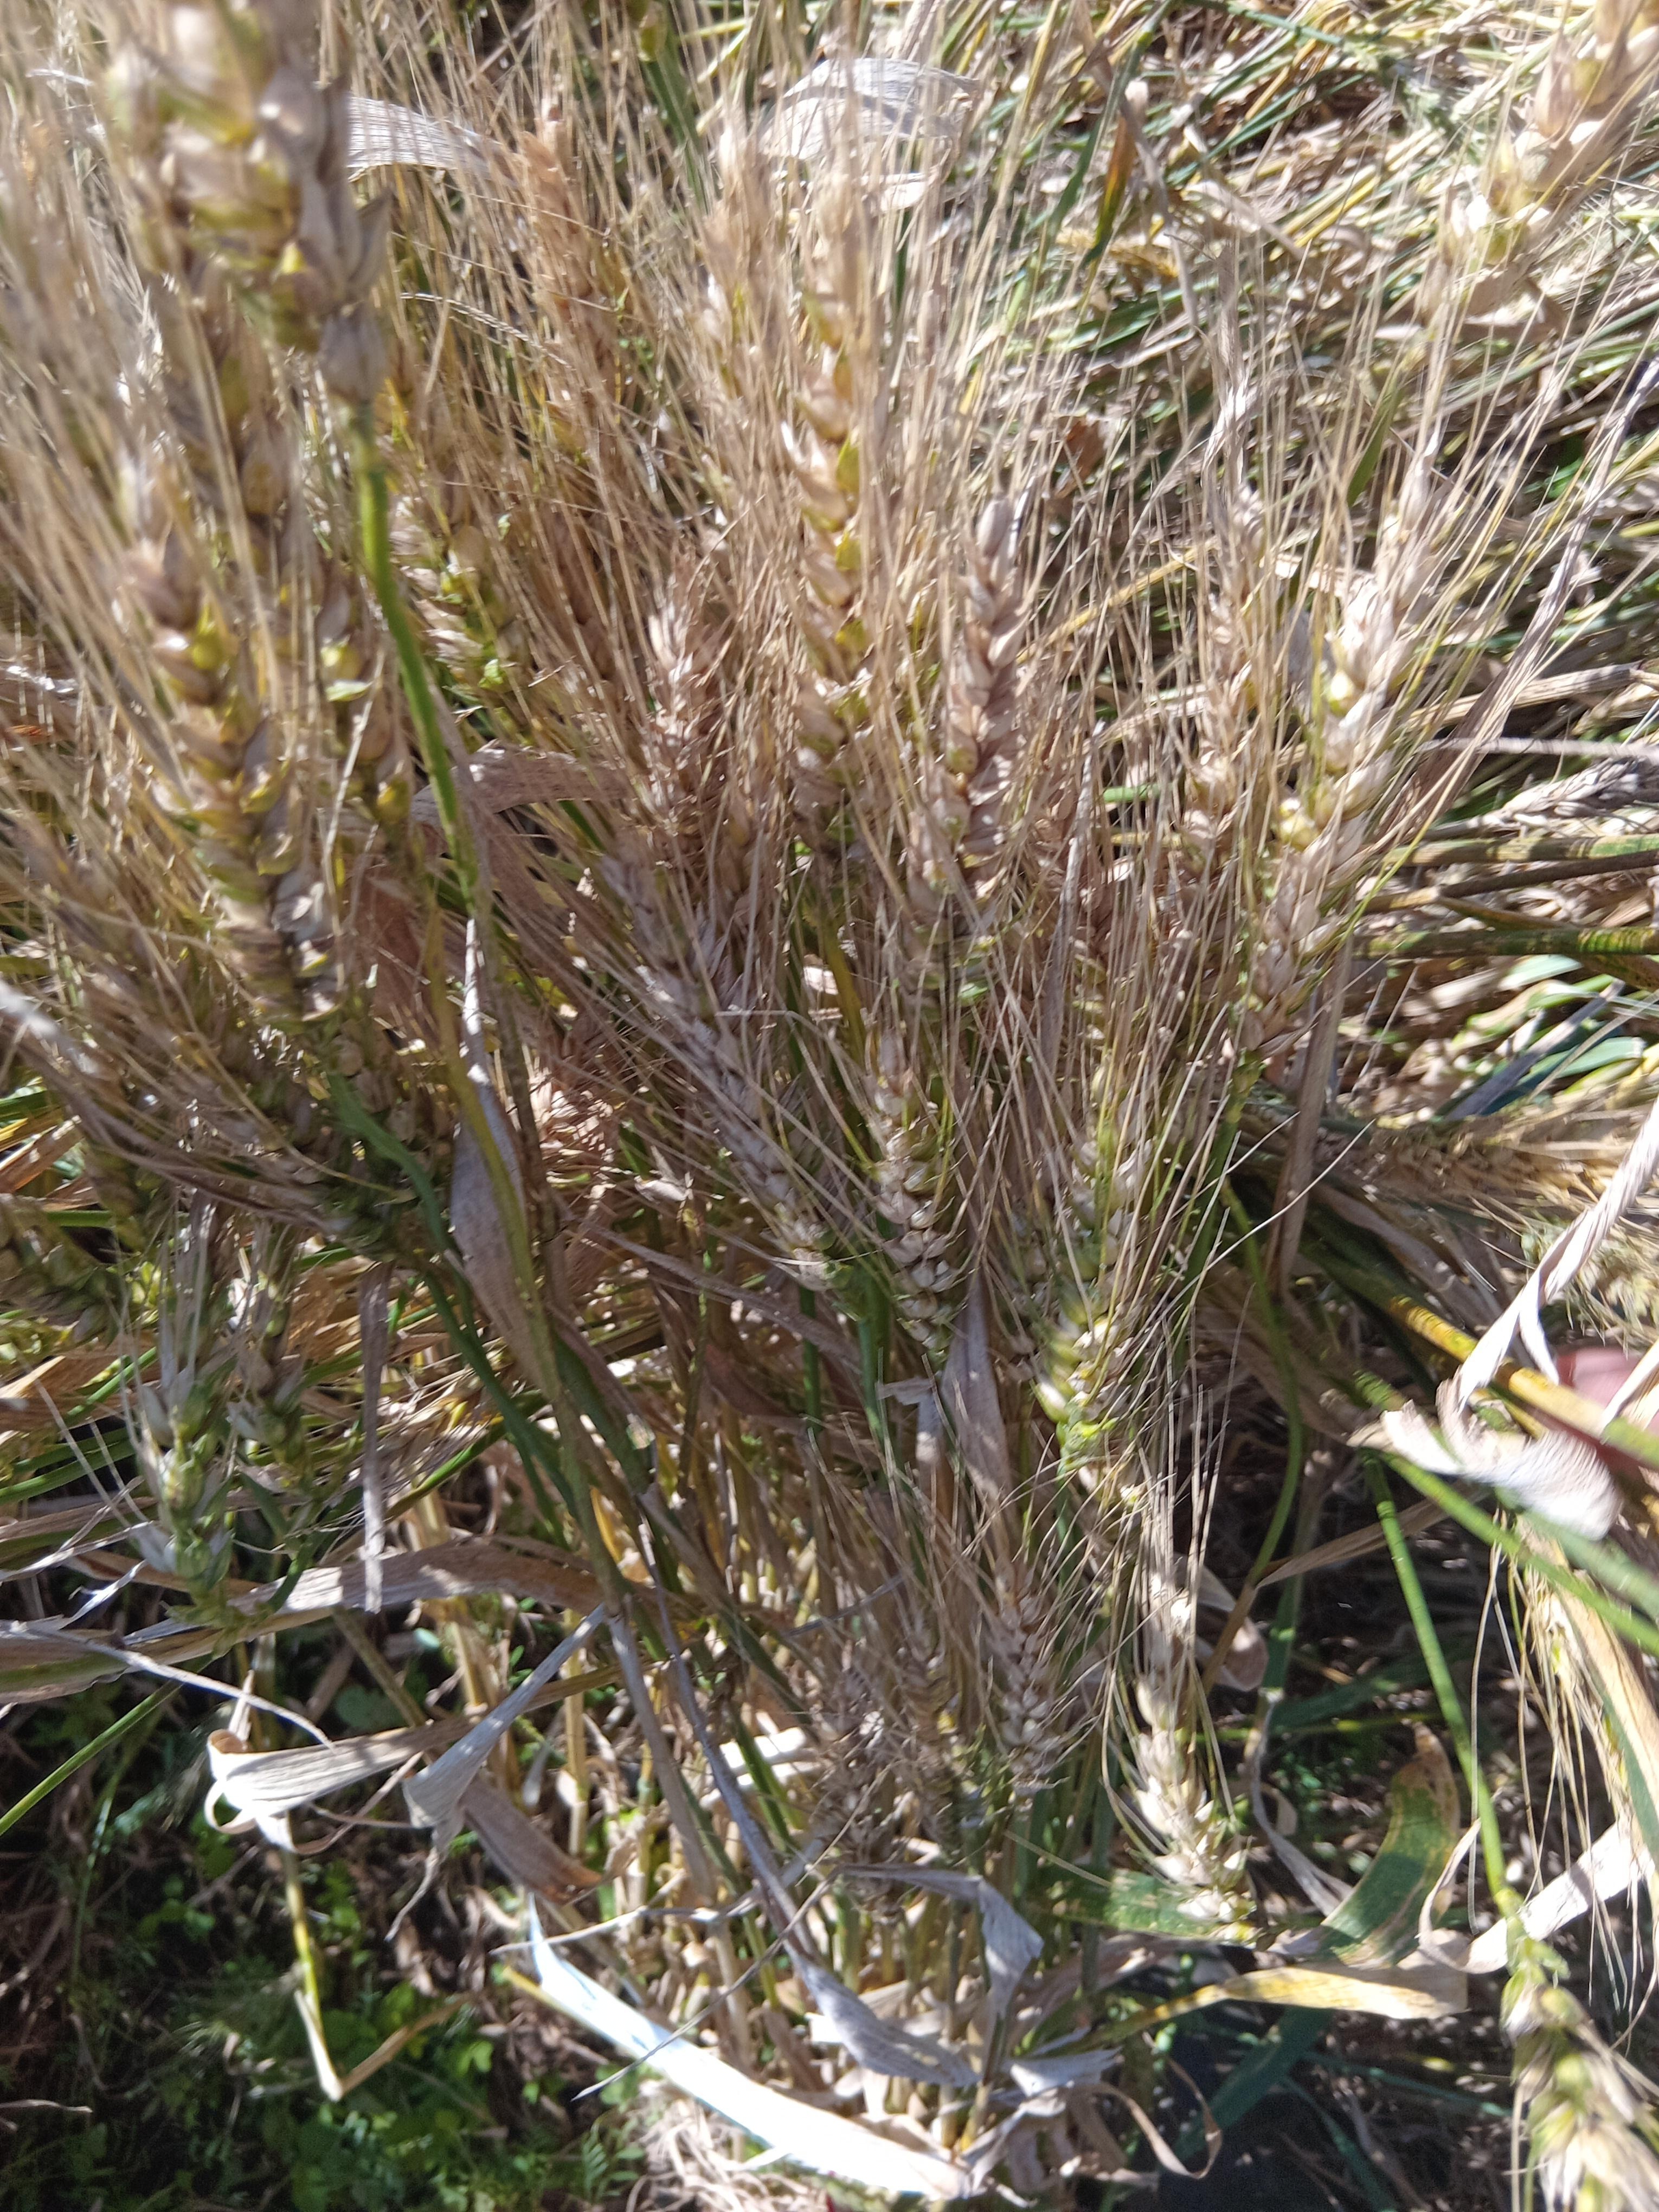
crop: wheat
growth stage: maturity
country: Kenya
